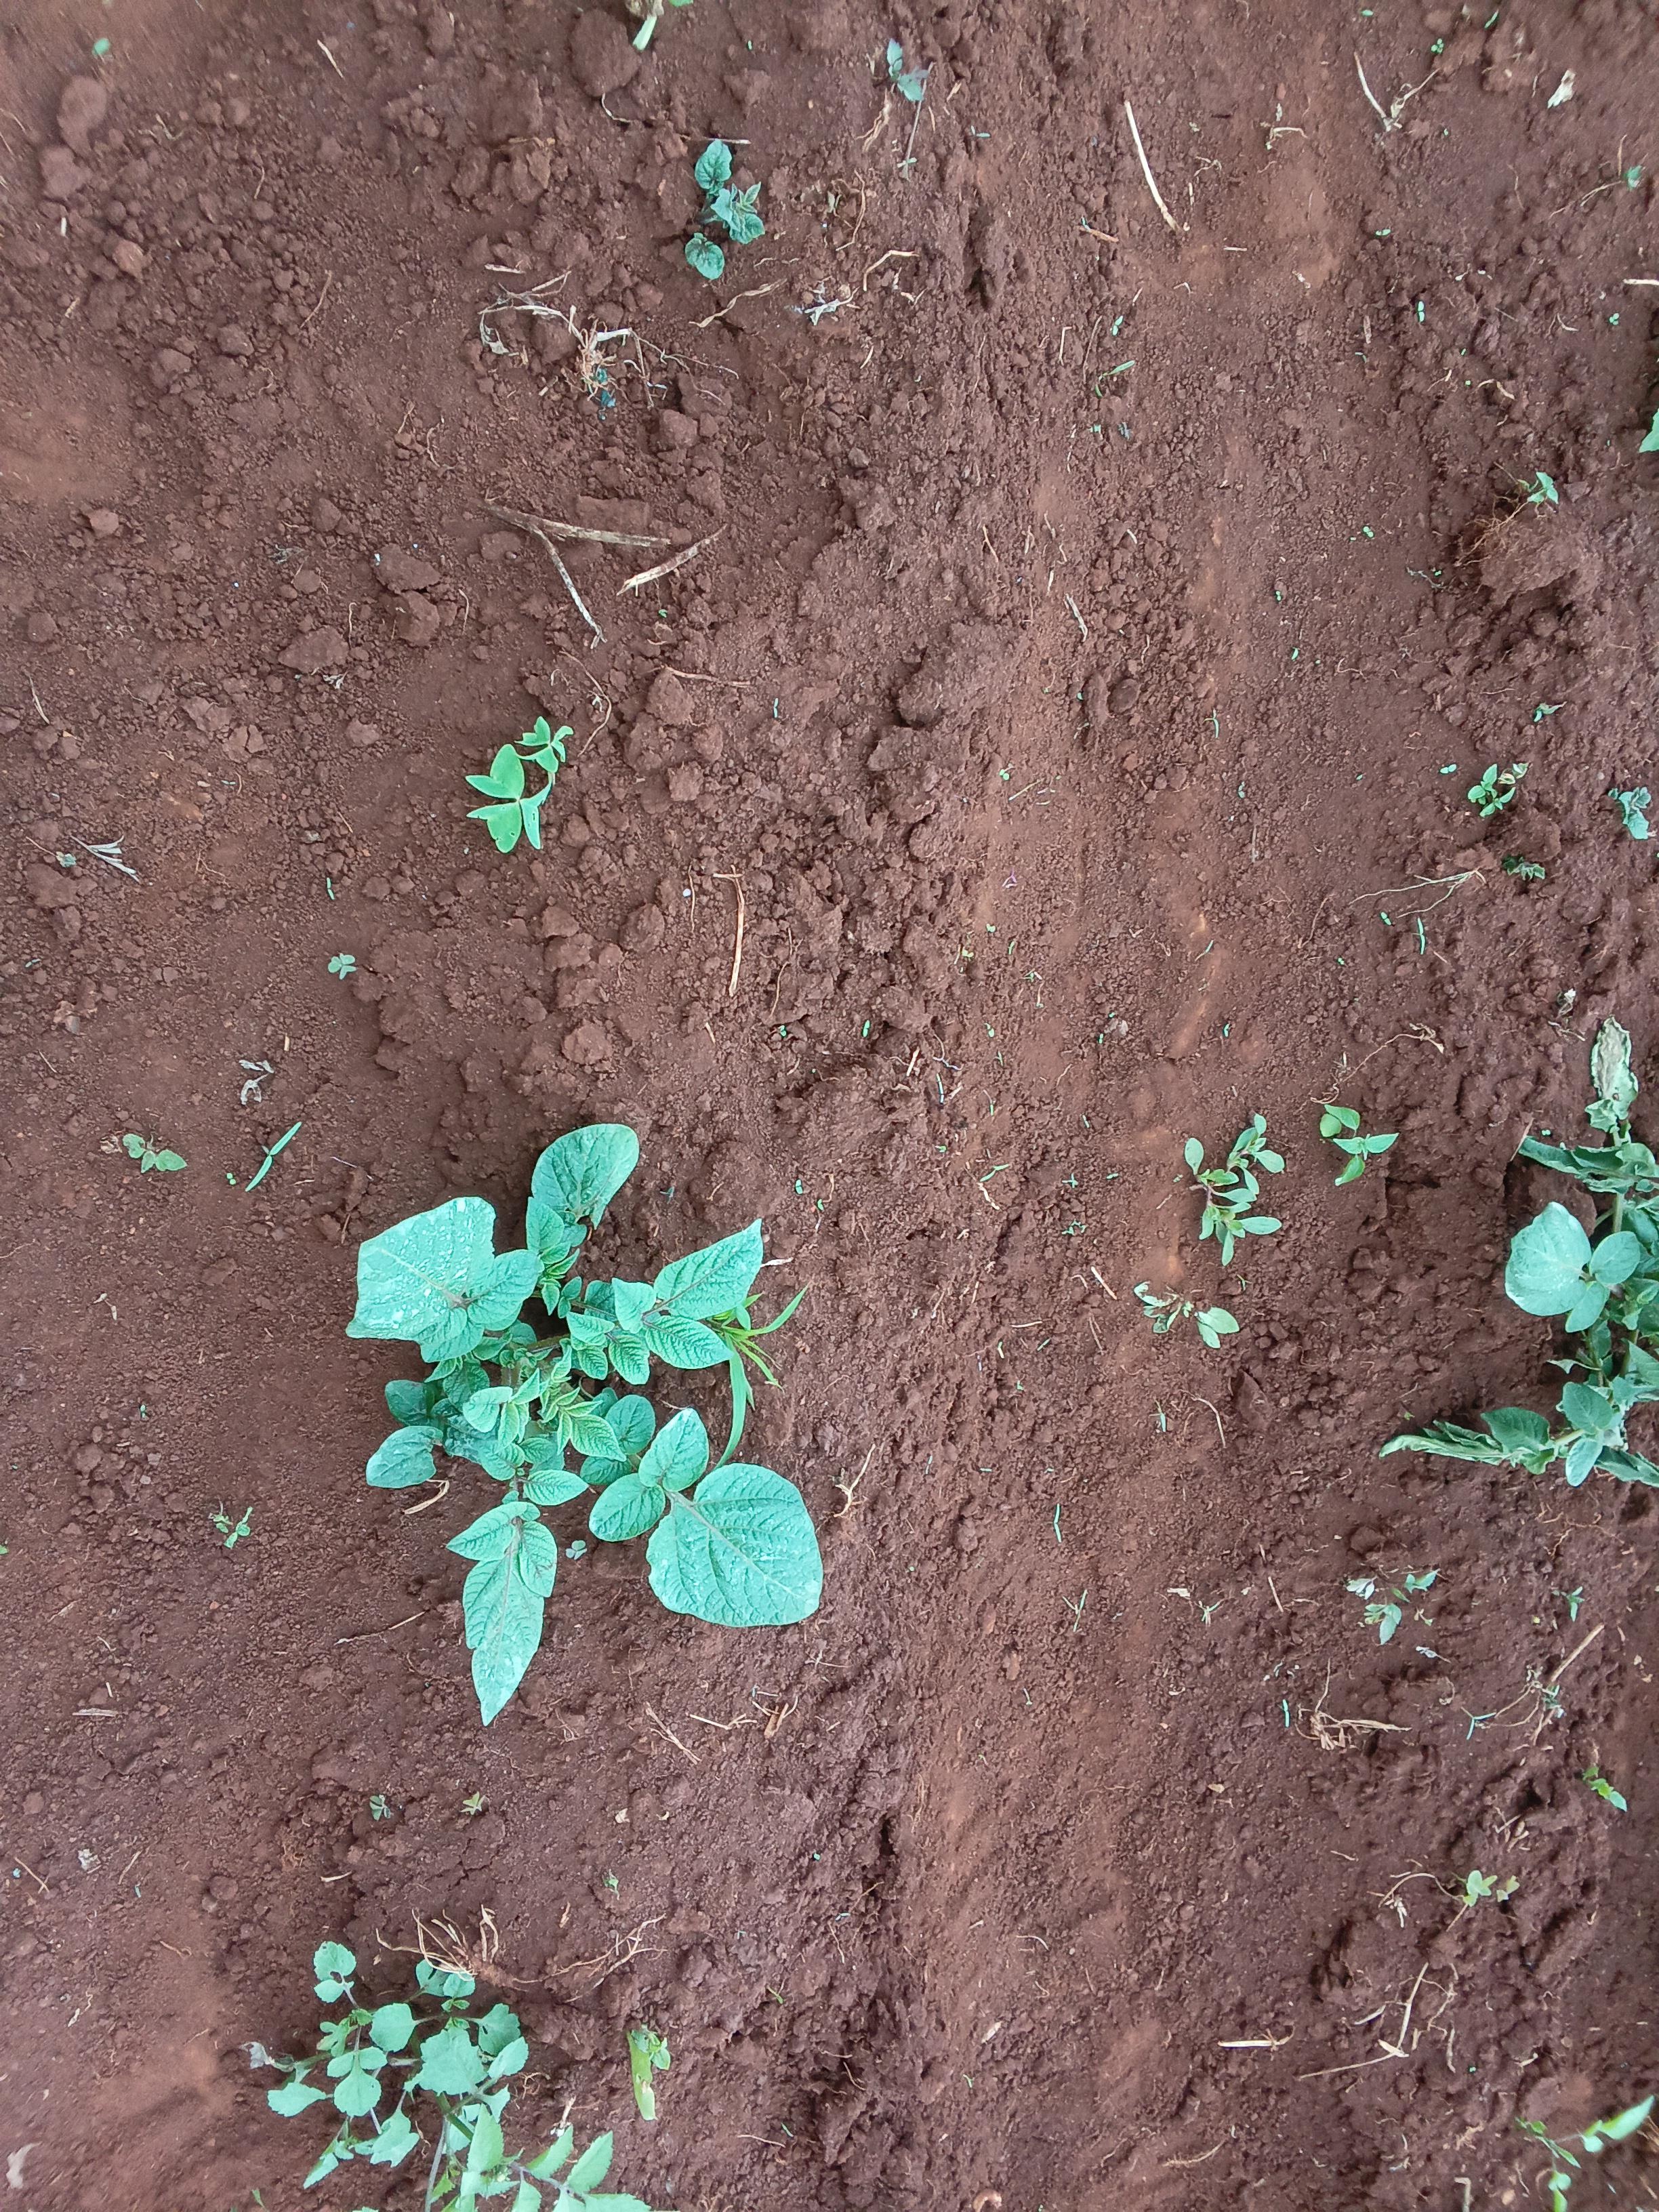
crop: potato
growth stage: vegetative
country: Kenya
